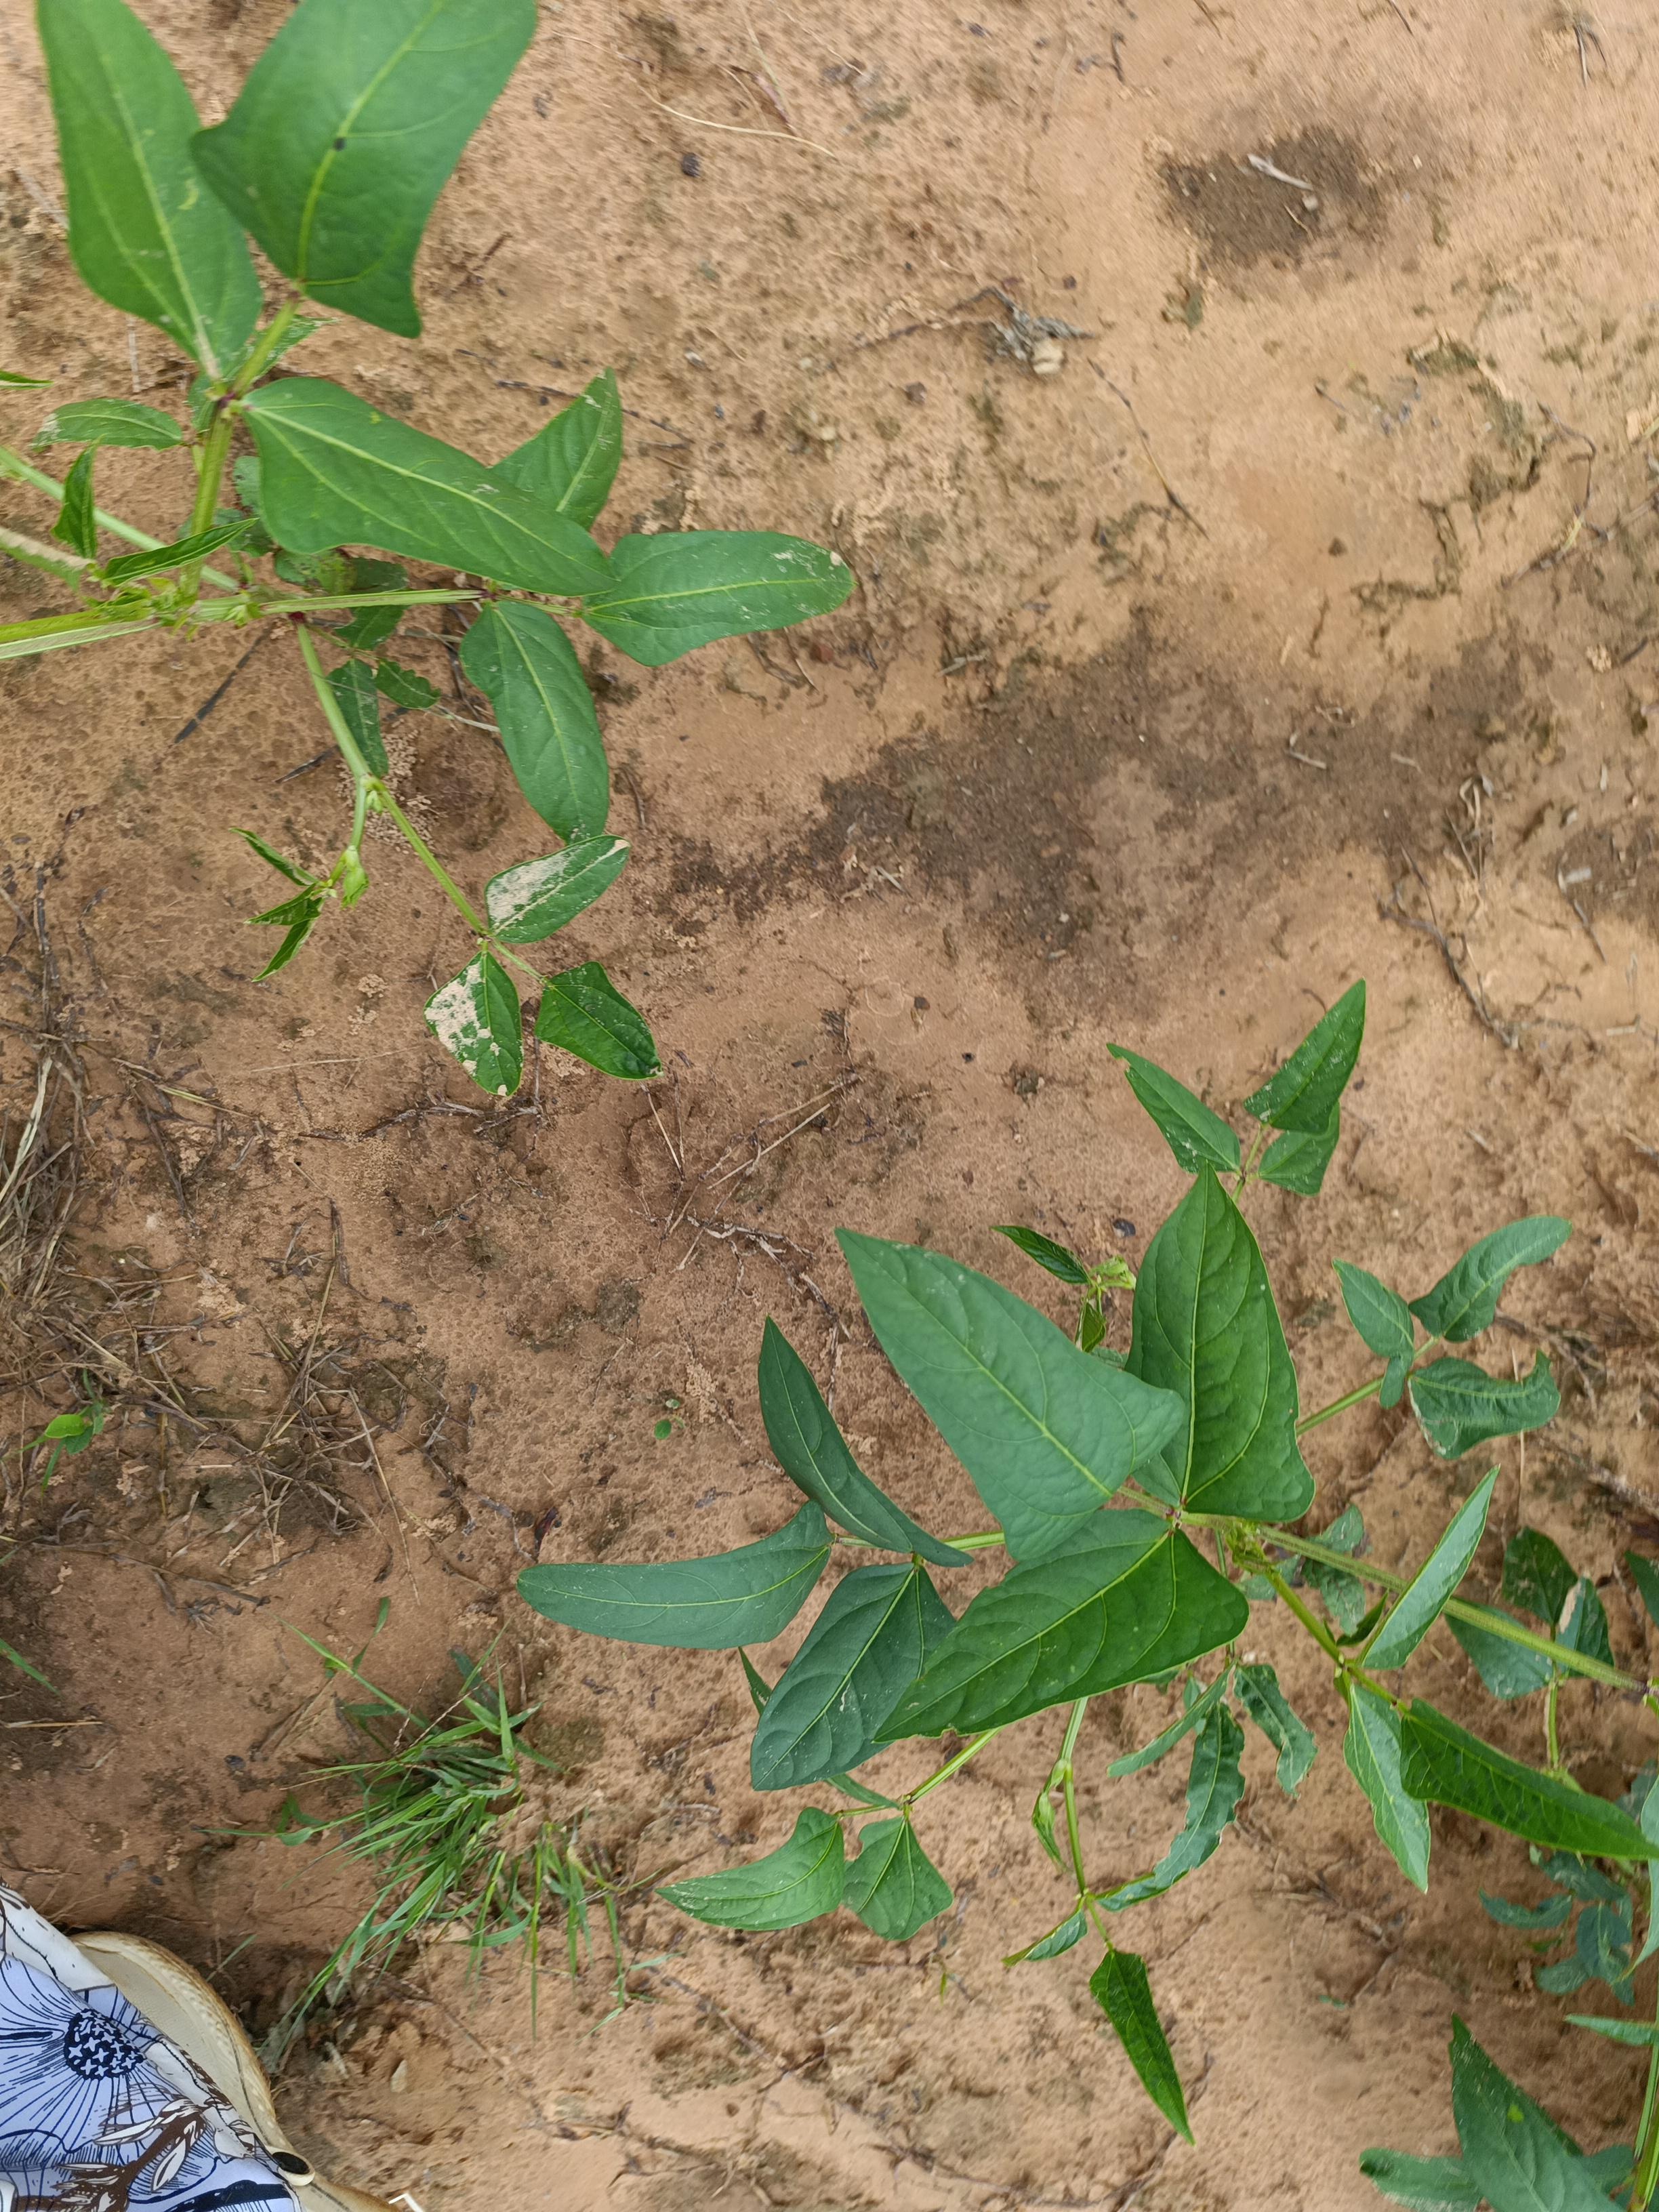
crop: cowpea
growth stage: emergence
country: Nigeria
